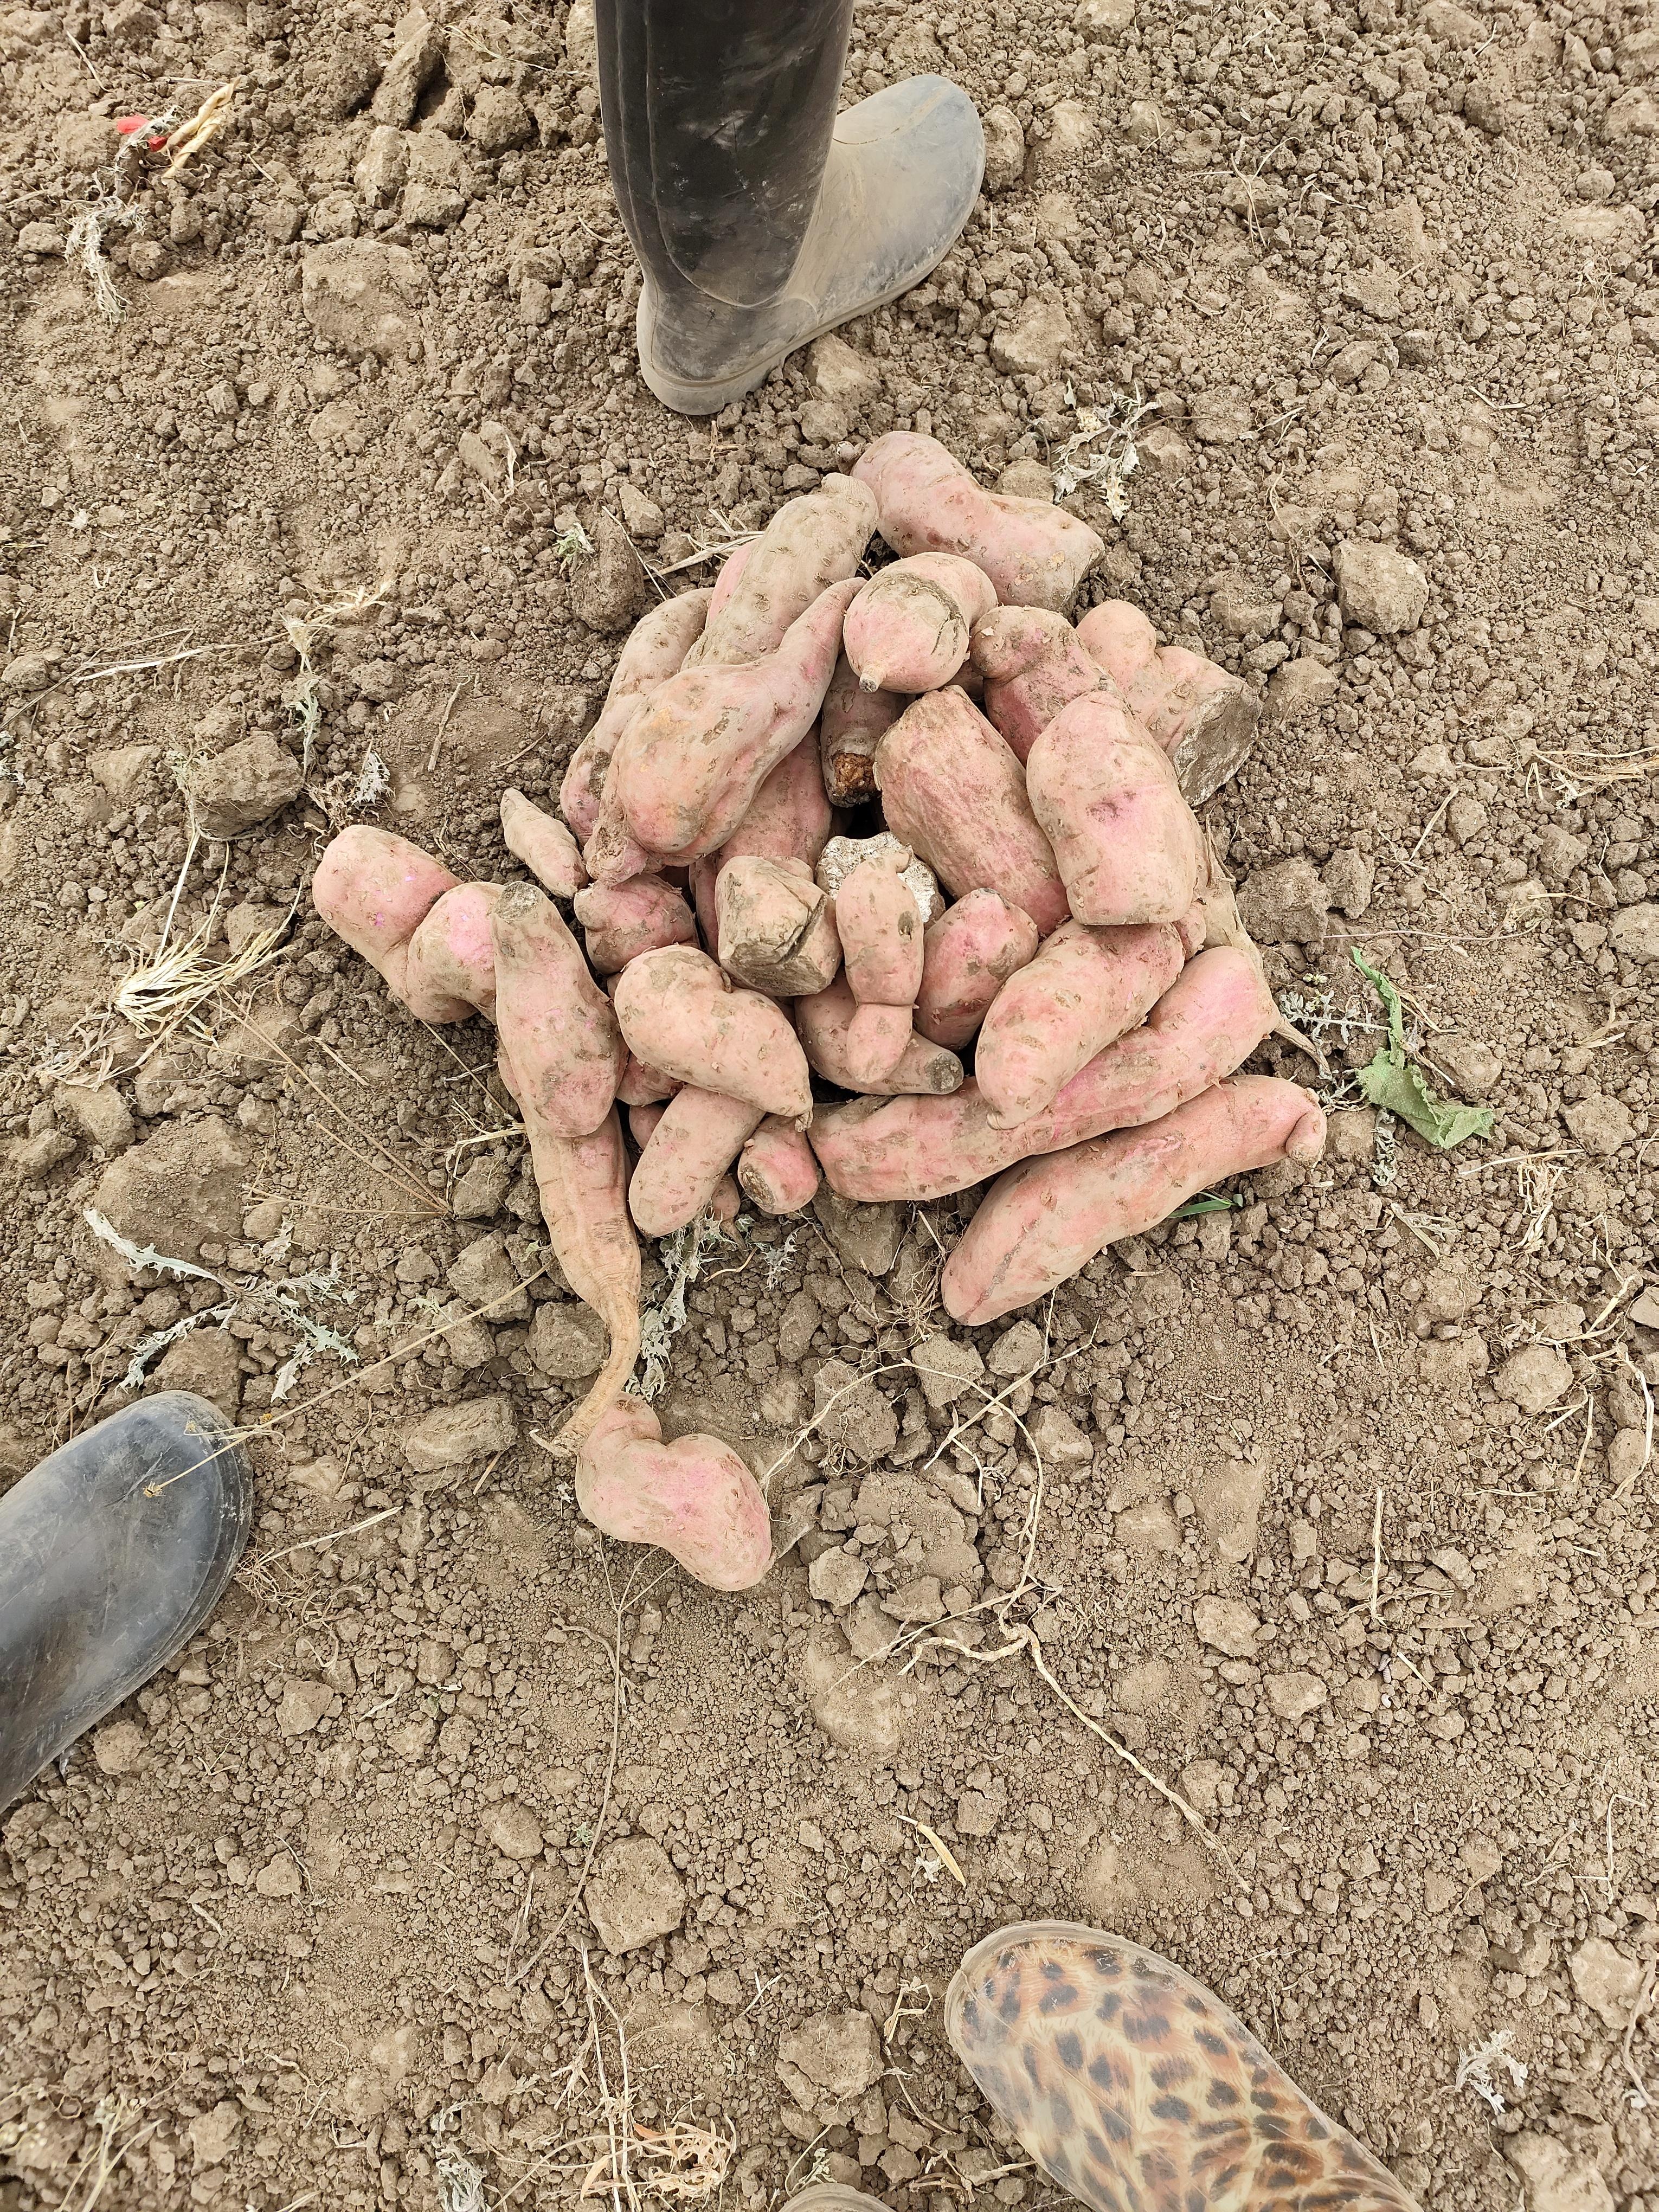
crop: sweet potato
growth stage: harvest maturity
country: Tanzania
